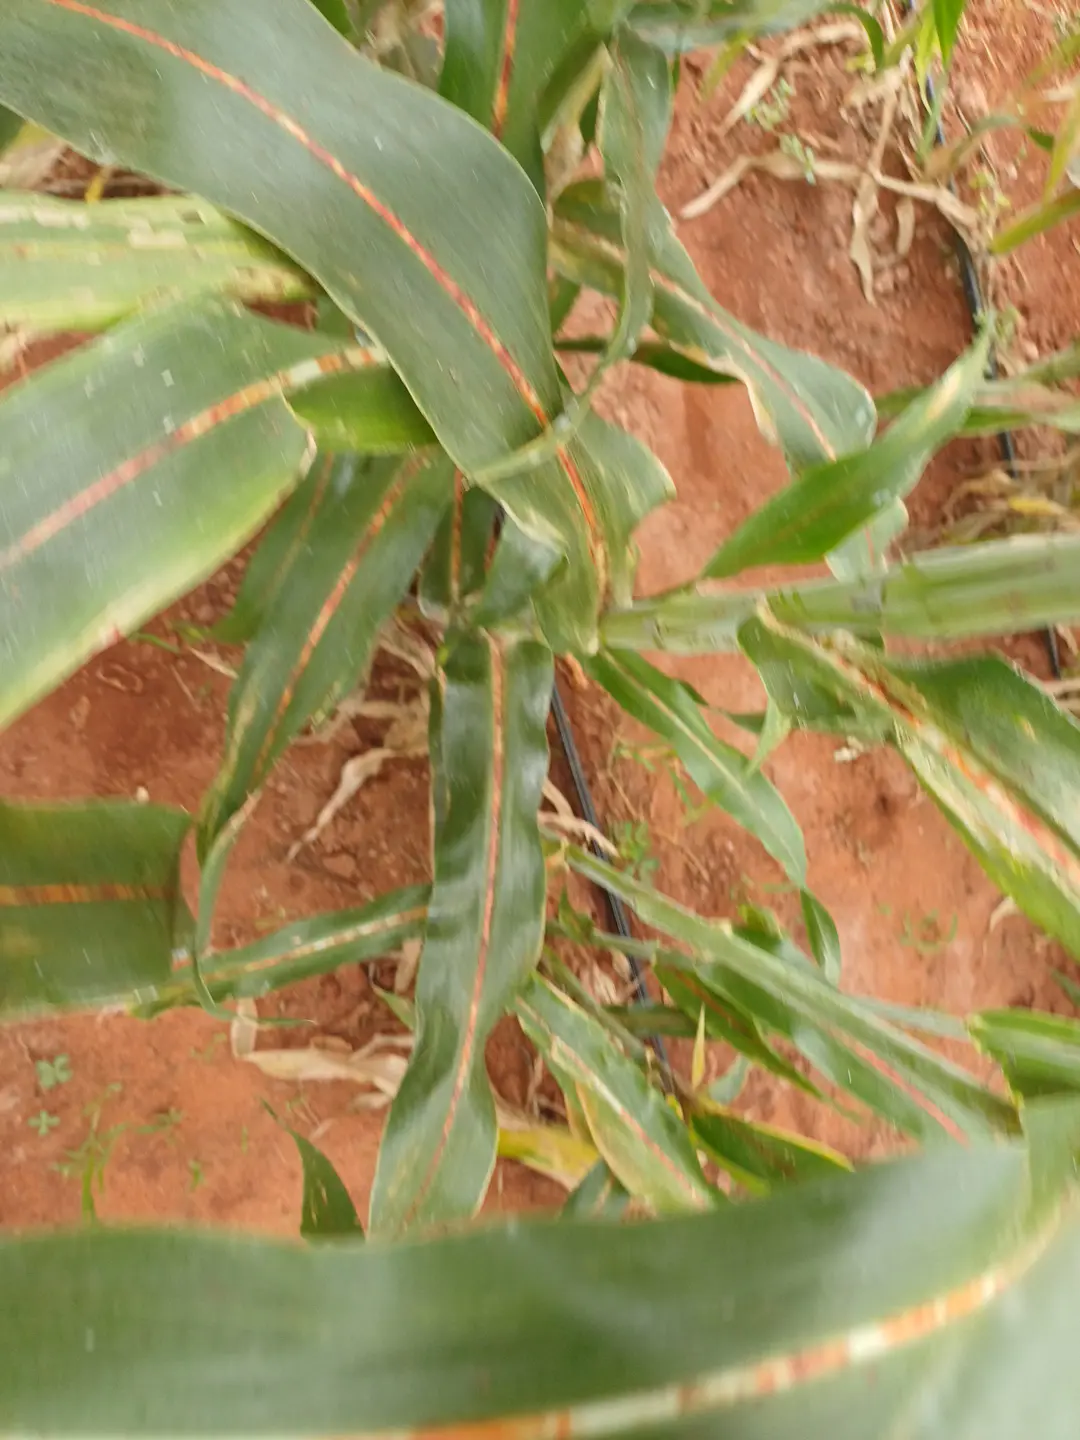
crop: sorghum
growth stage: heading tuber
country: Kenya
